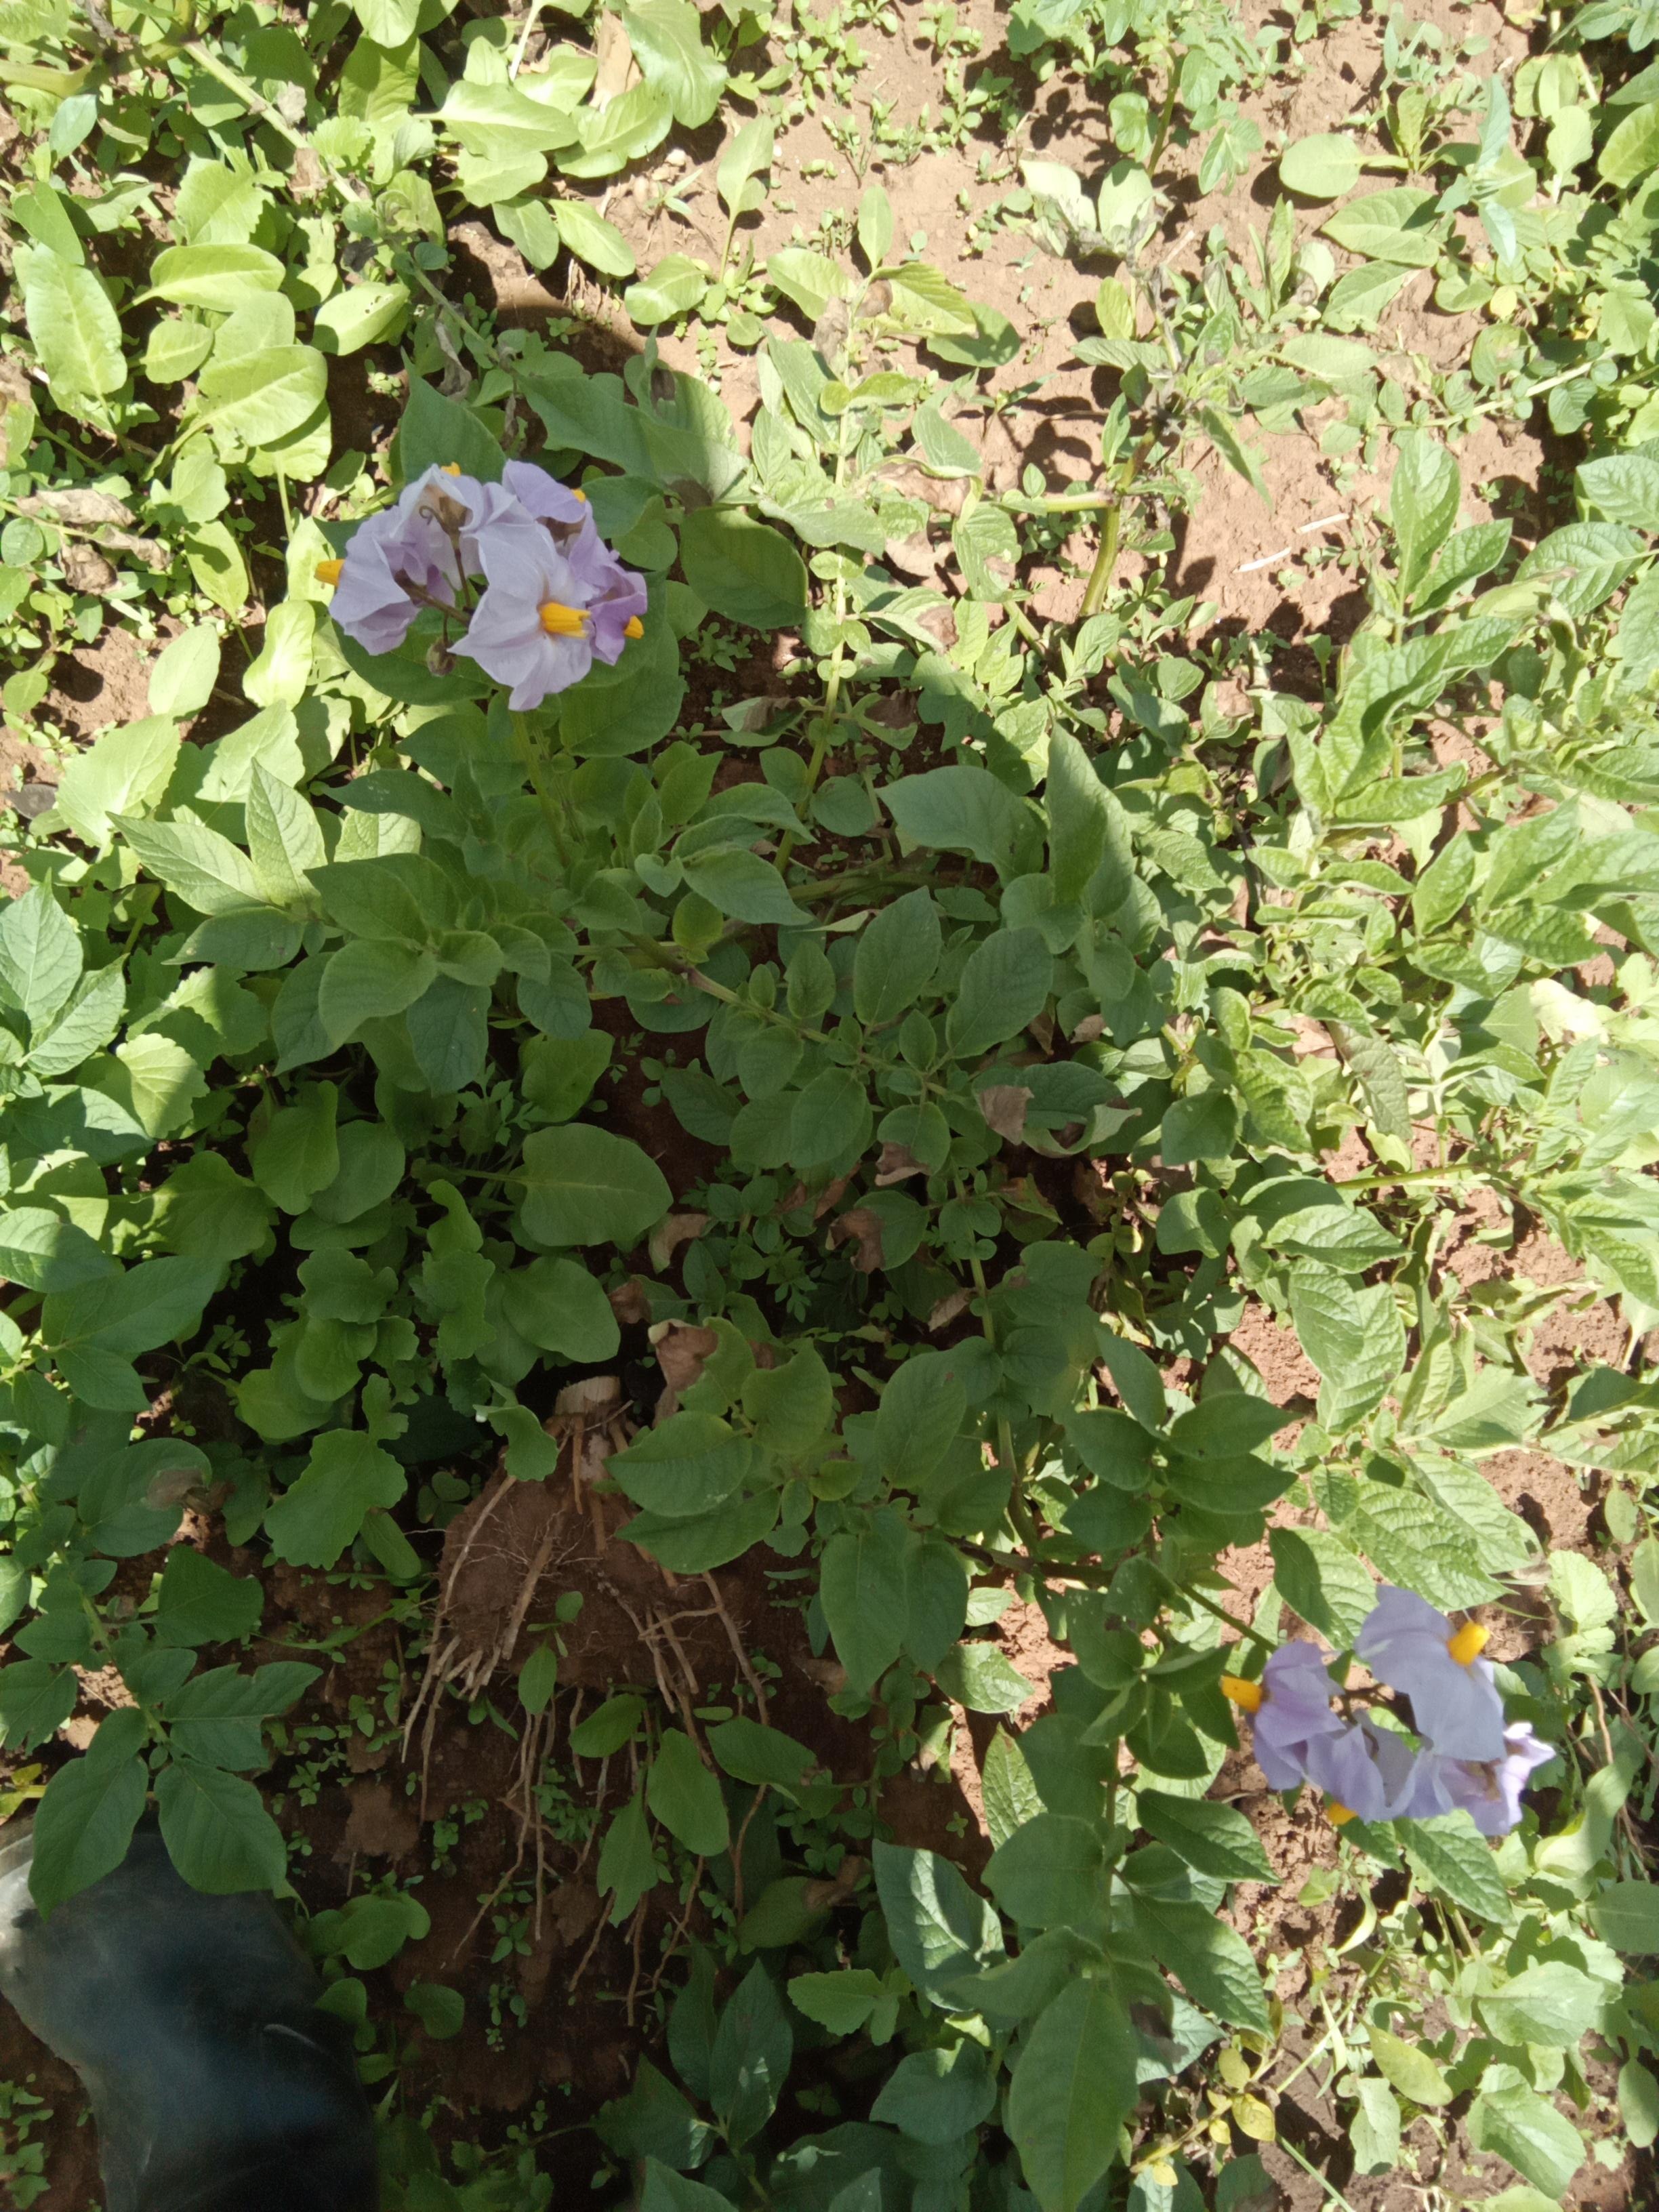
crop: potato
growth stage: flowering
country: Kenya
